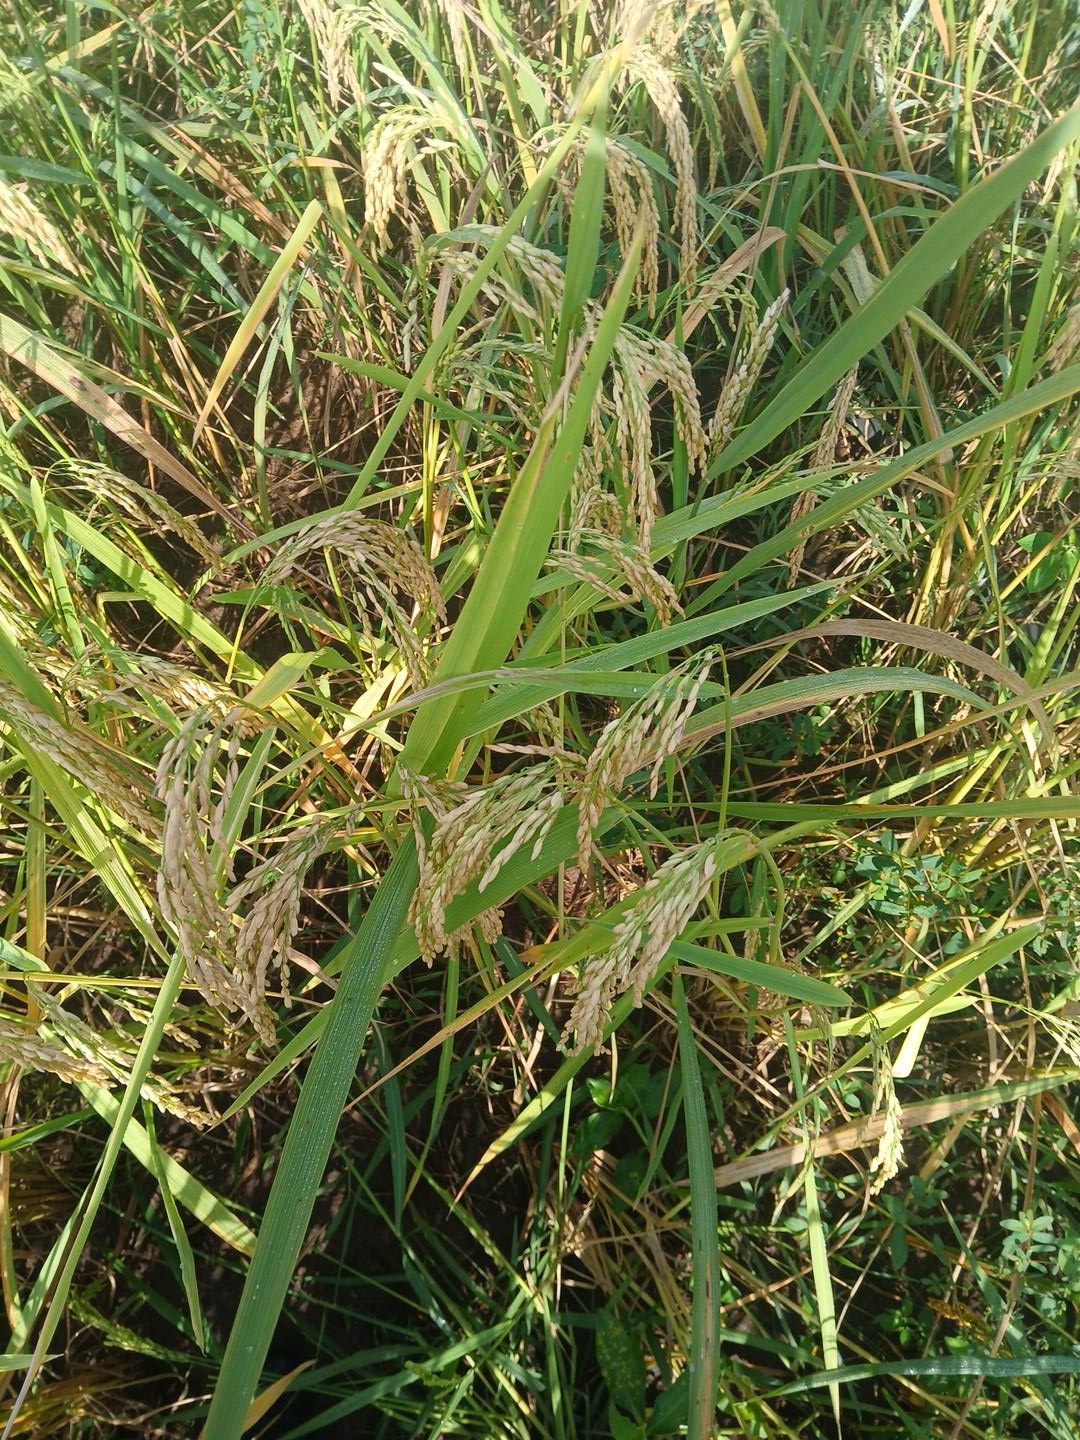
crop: rice
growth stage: ripening
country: Côte d'Ivoire
